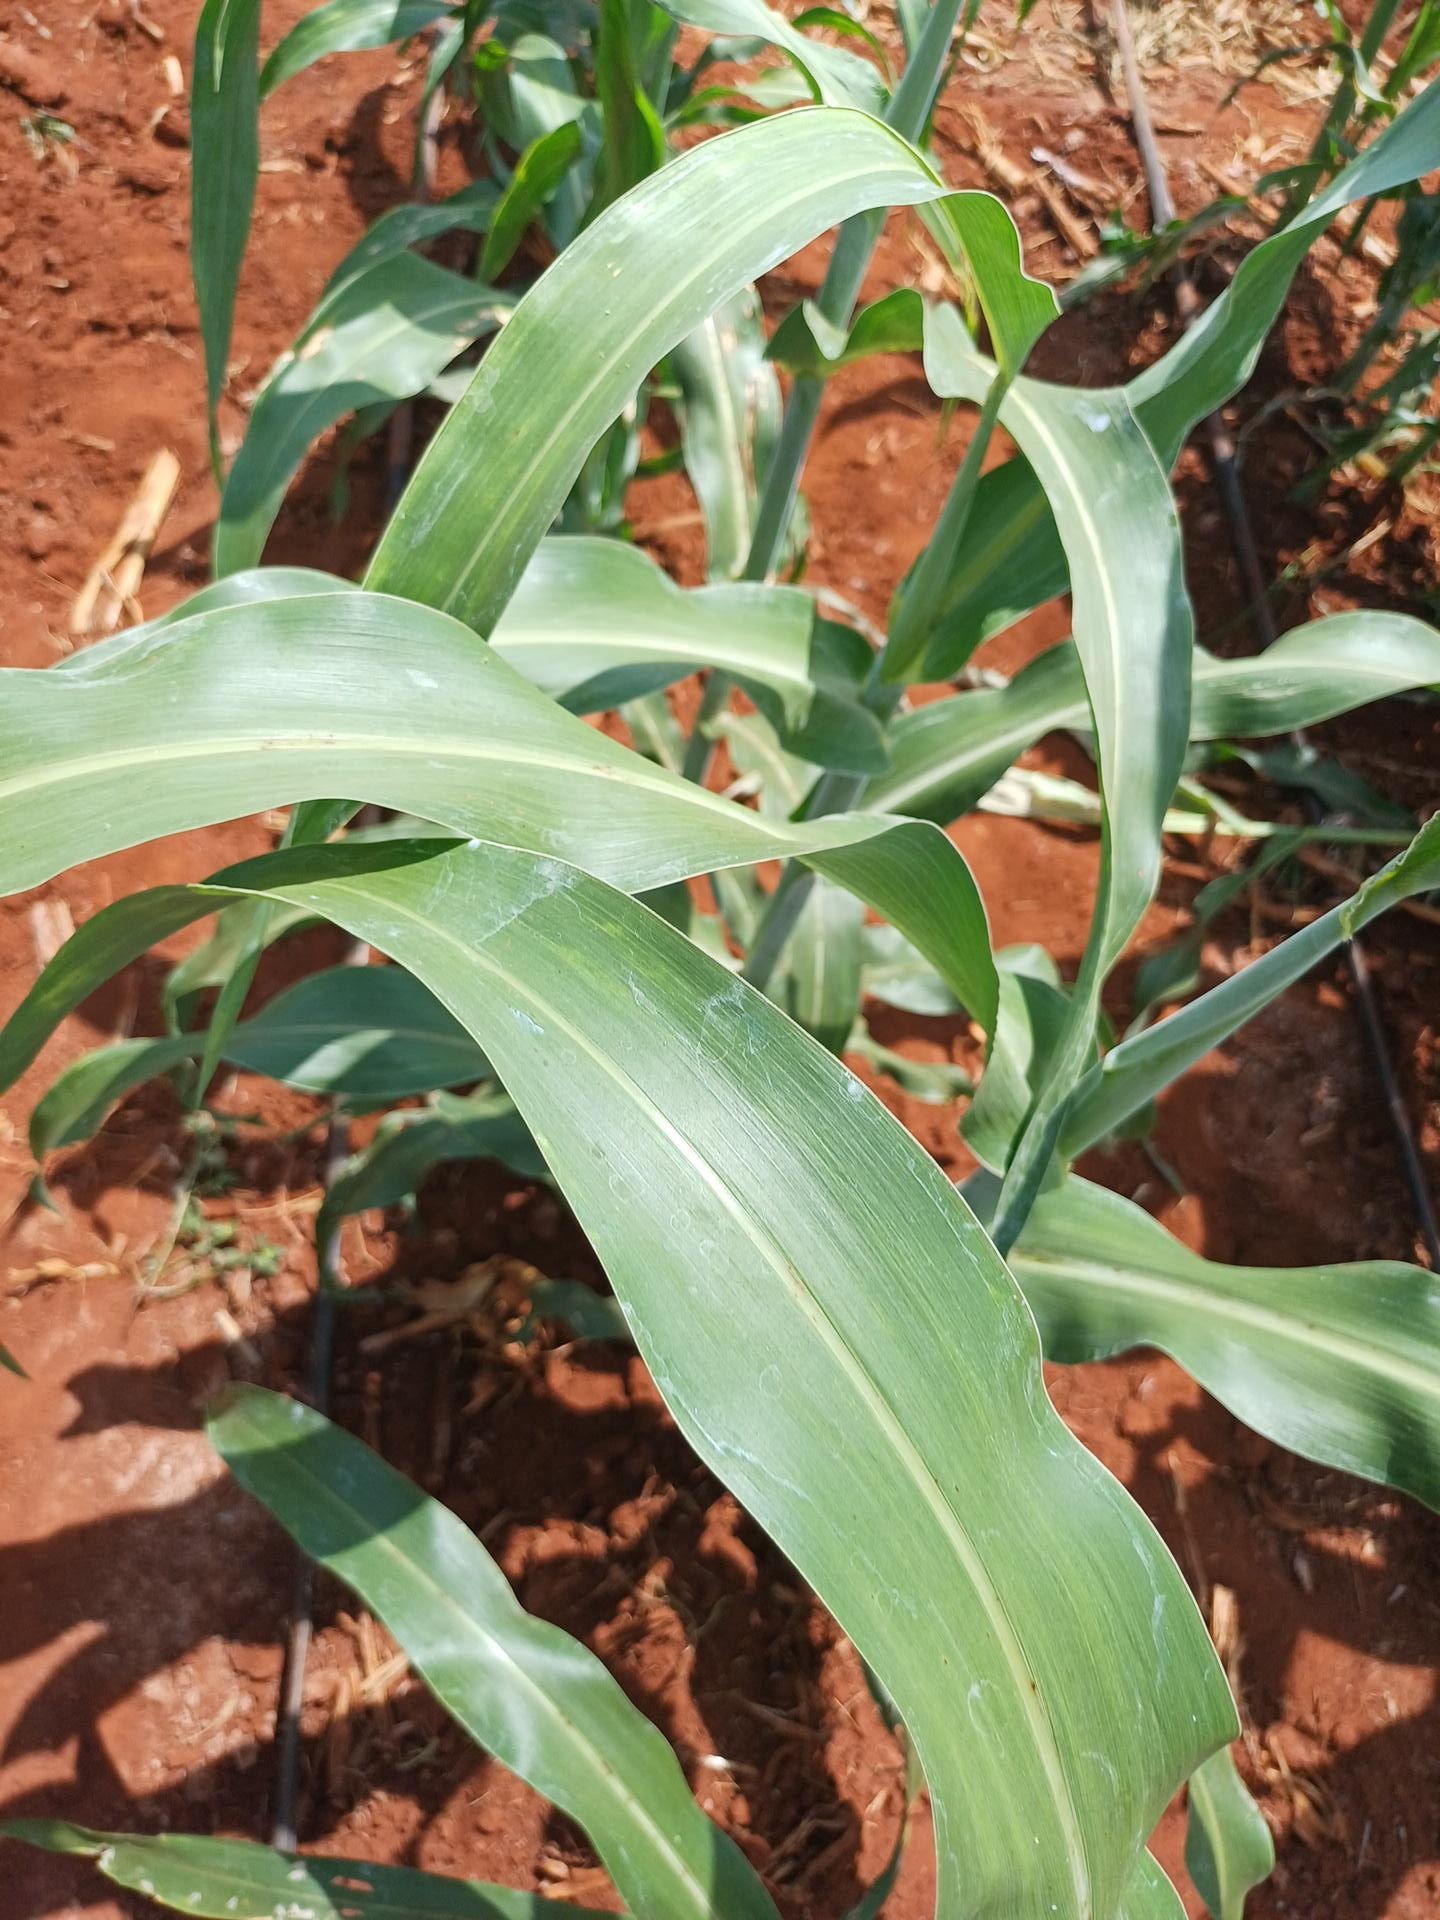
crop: sorghum
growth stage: heading tuber
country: Kenya
